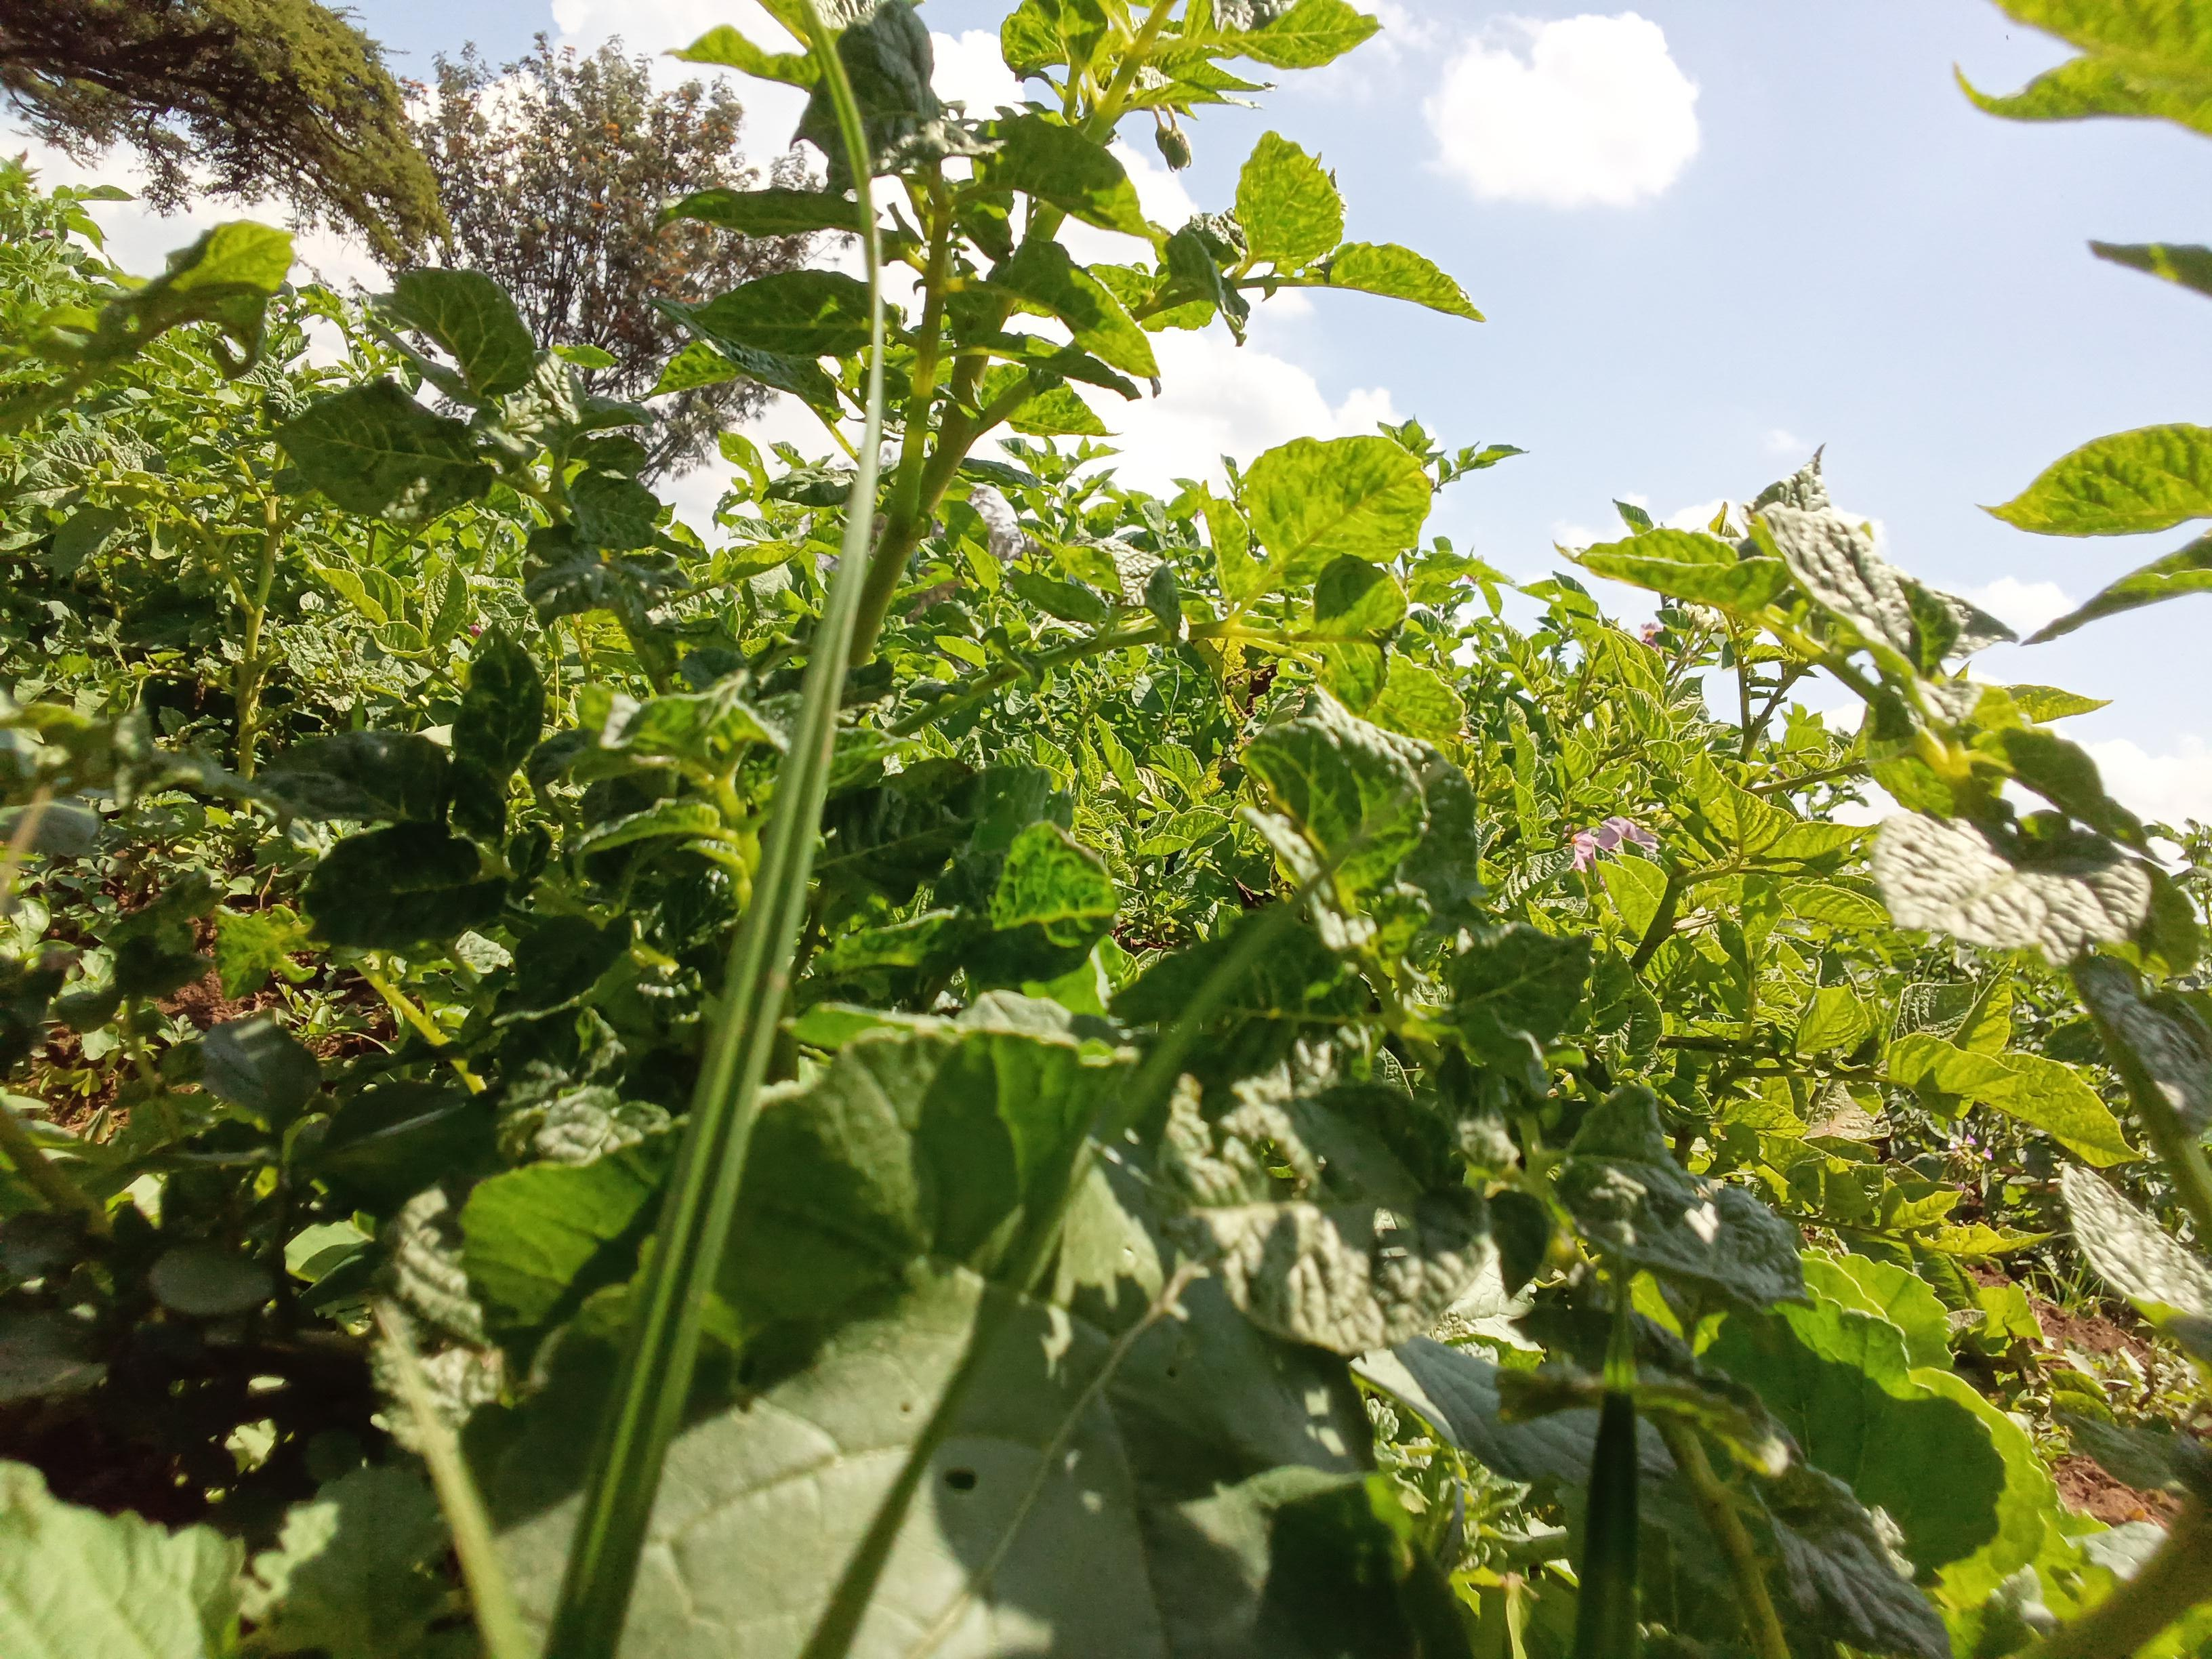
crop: potato
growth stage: vegetative
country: Kenya
